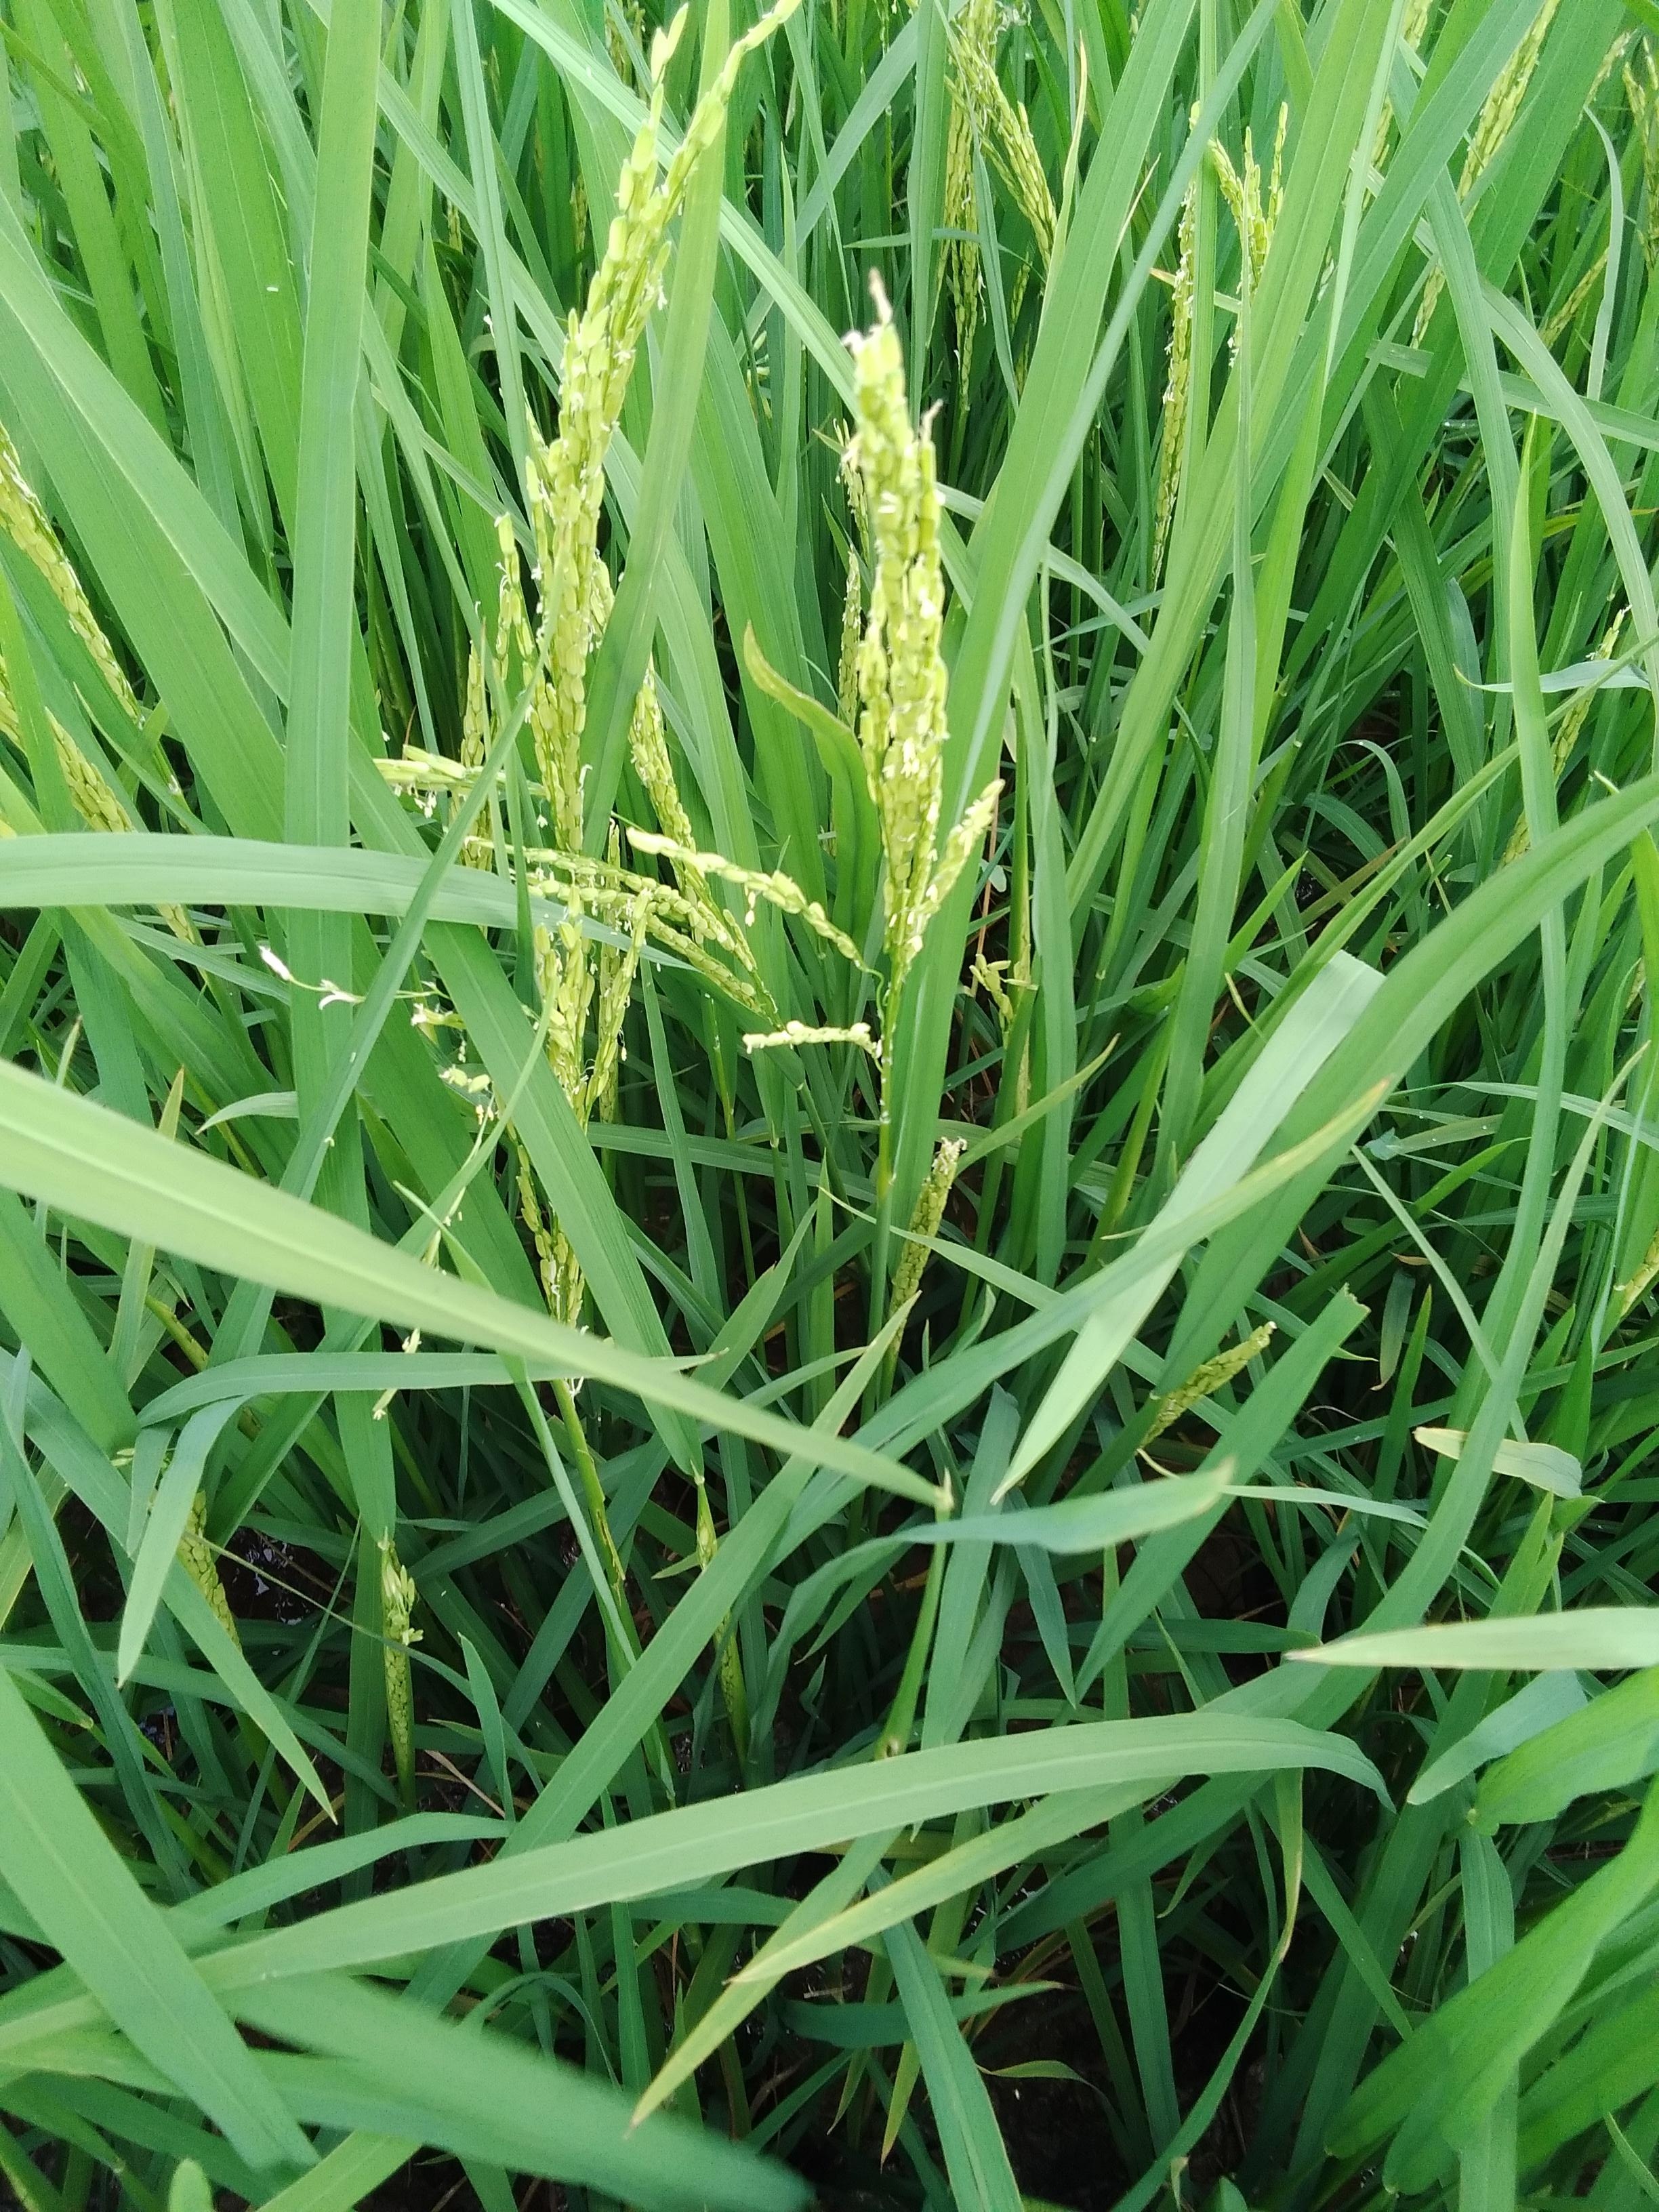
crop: rice
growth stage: flowering
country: Nigeria
